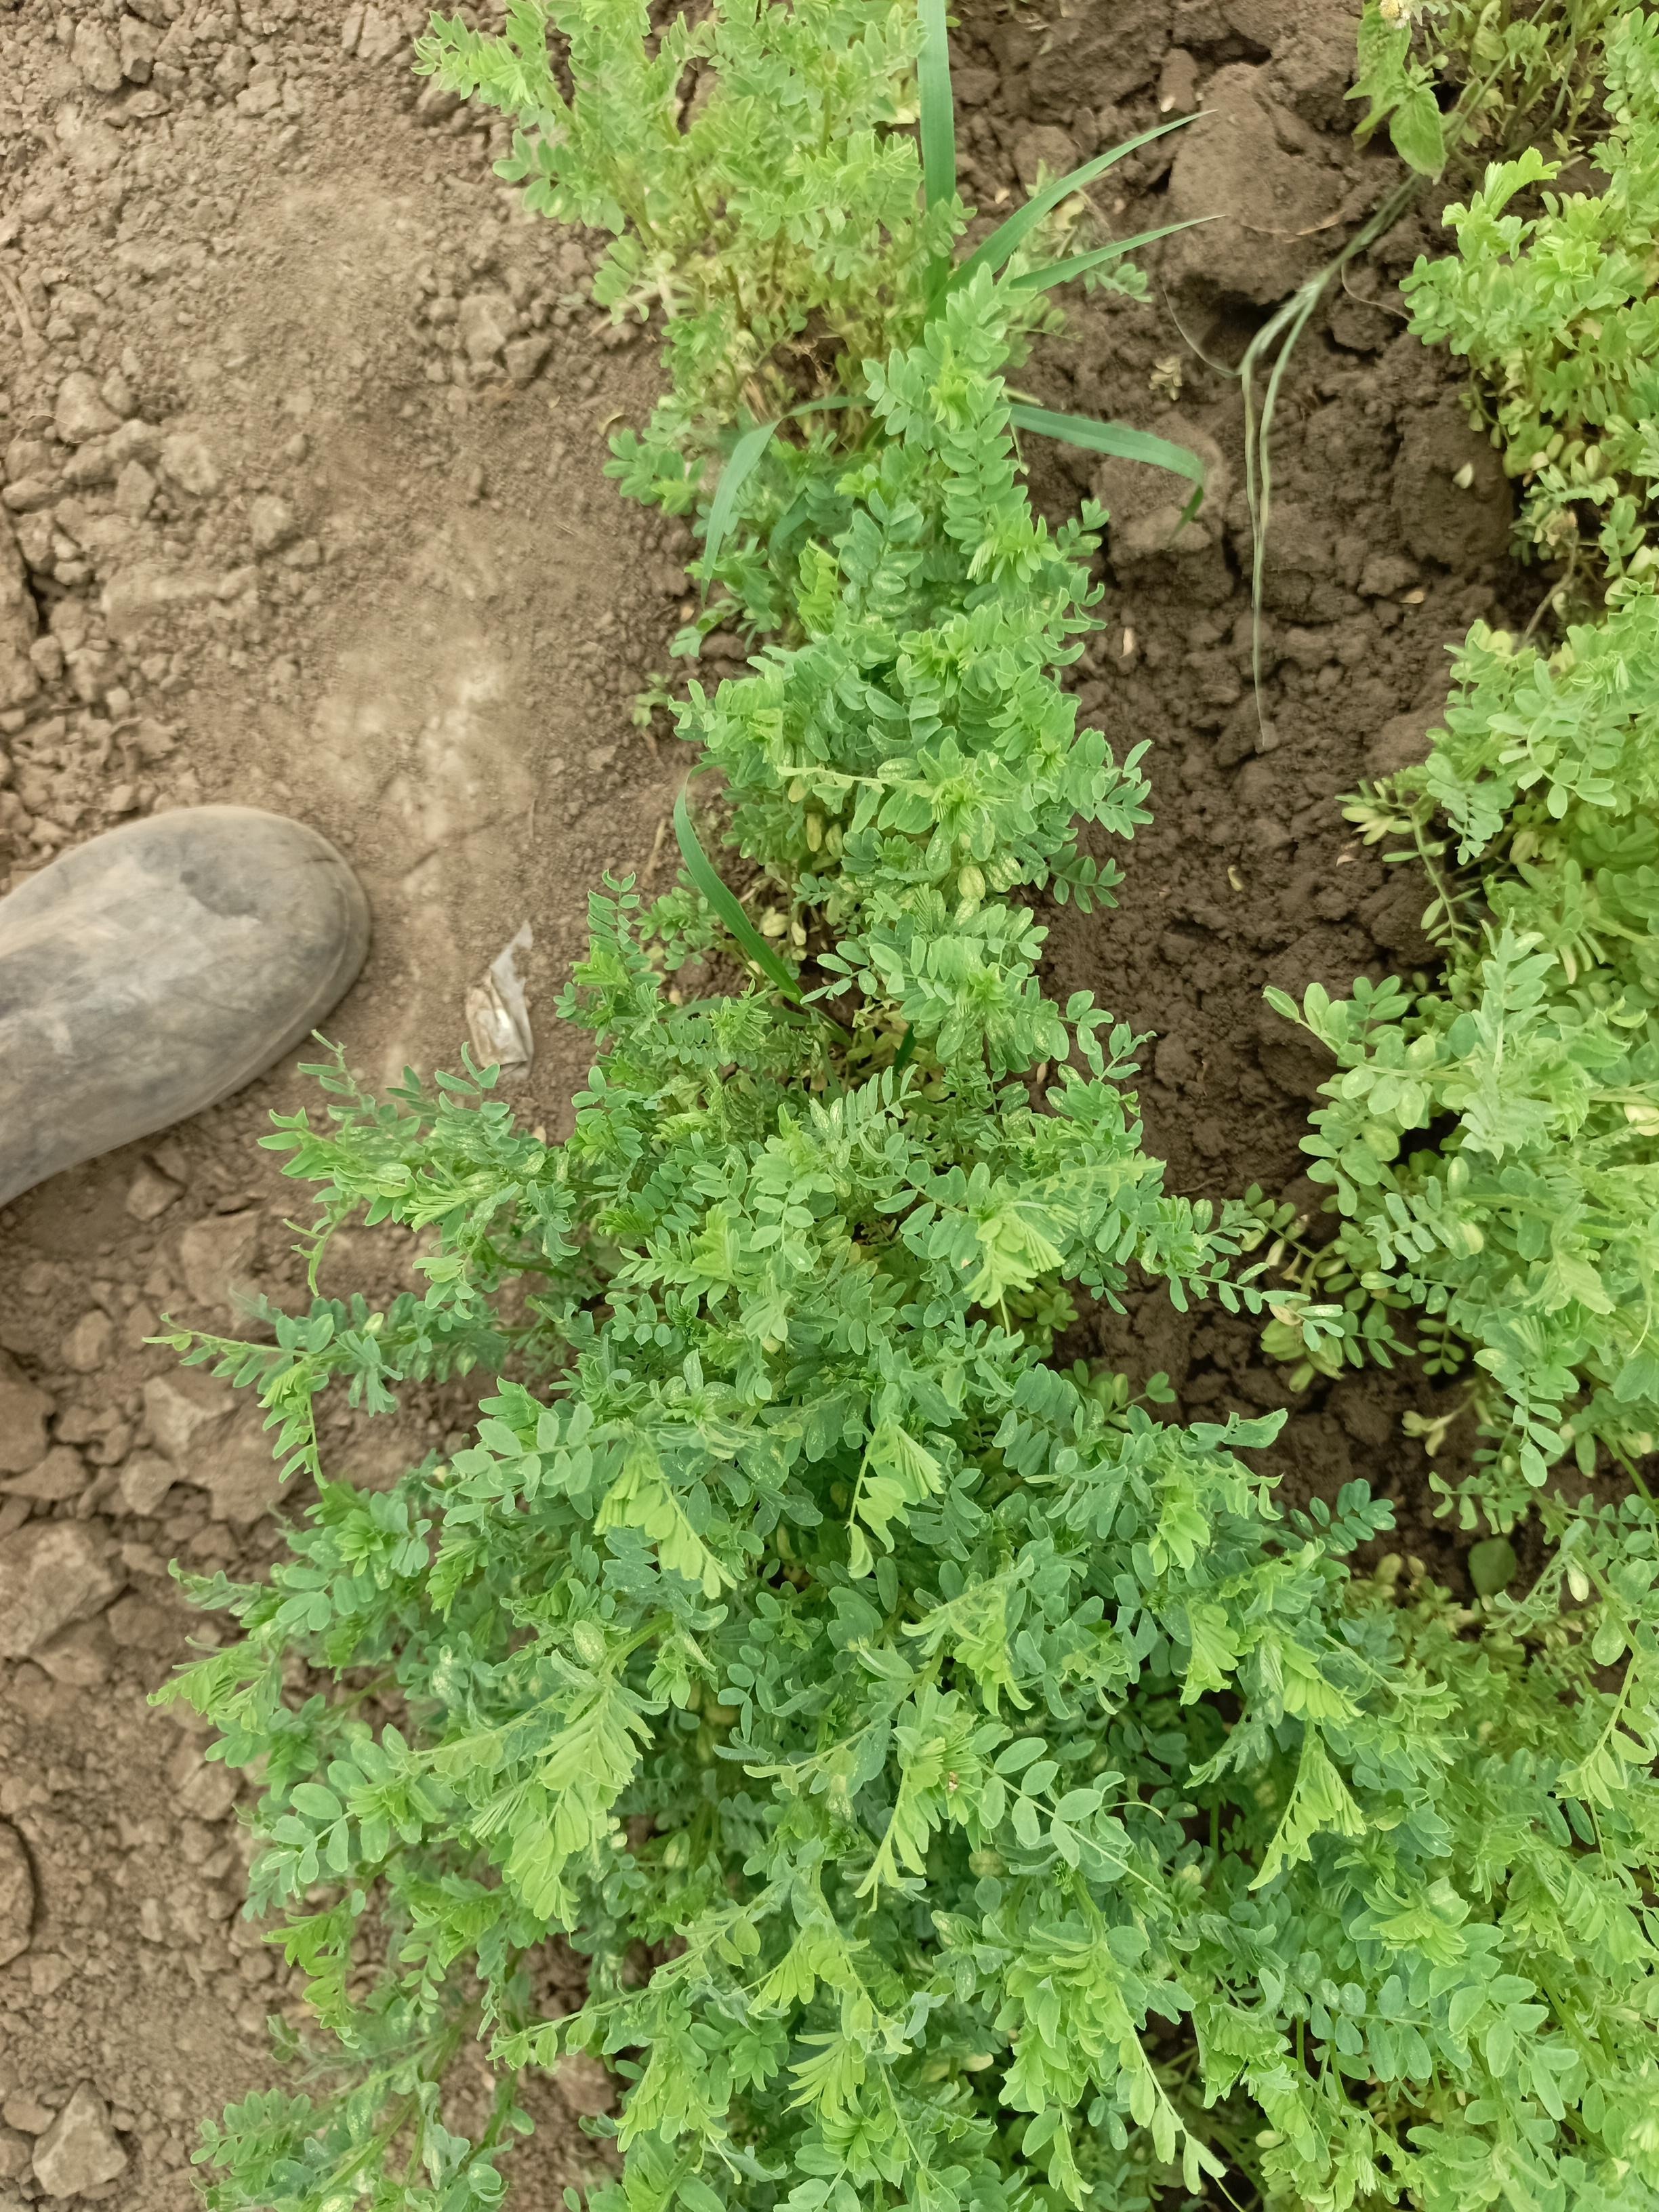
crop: lentil
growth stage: vegetative
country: Tanzania
